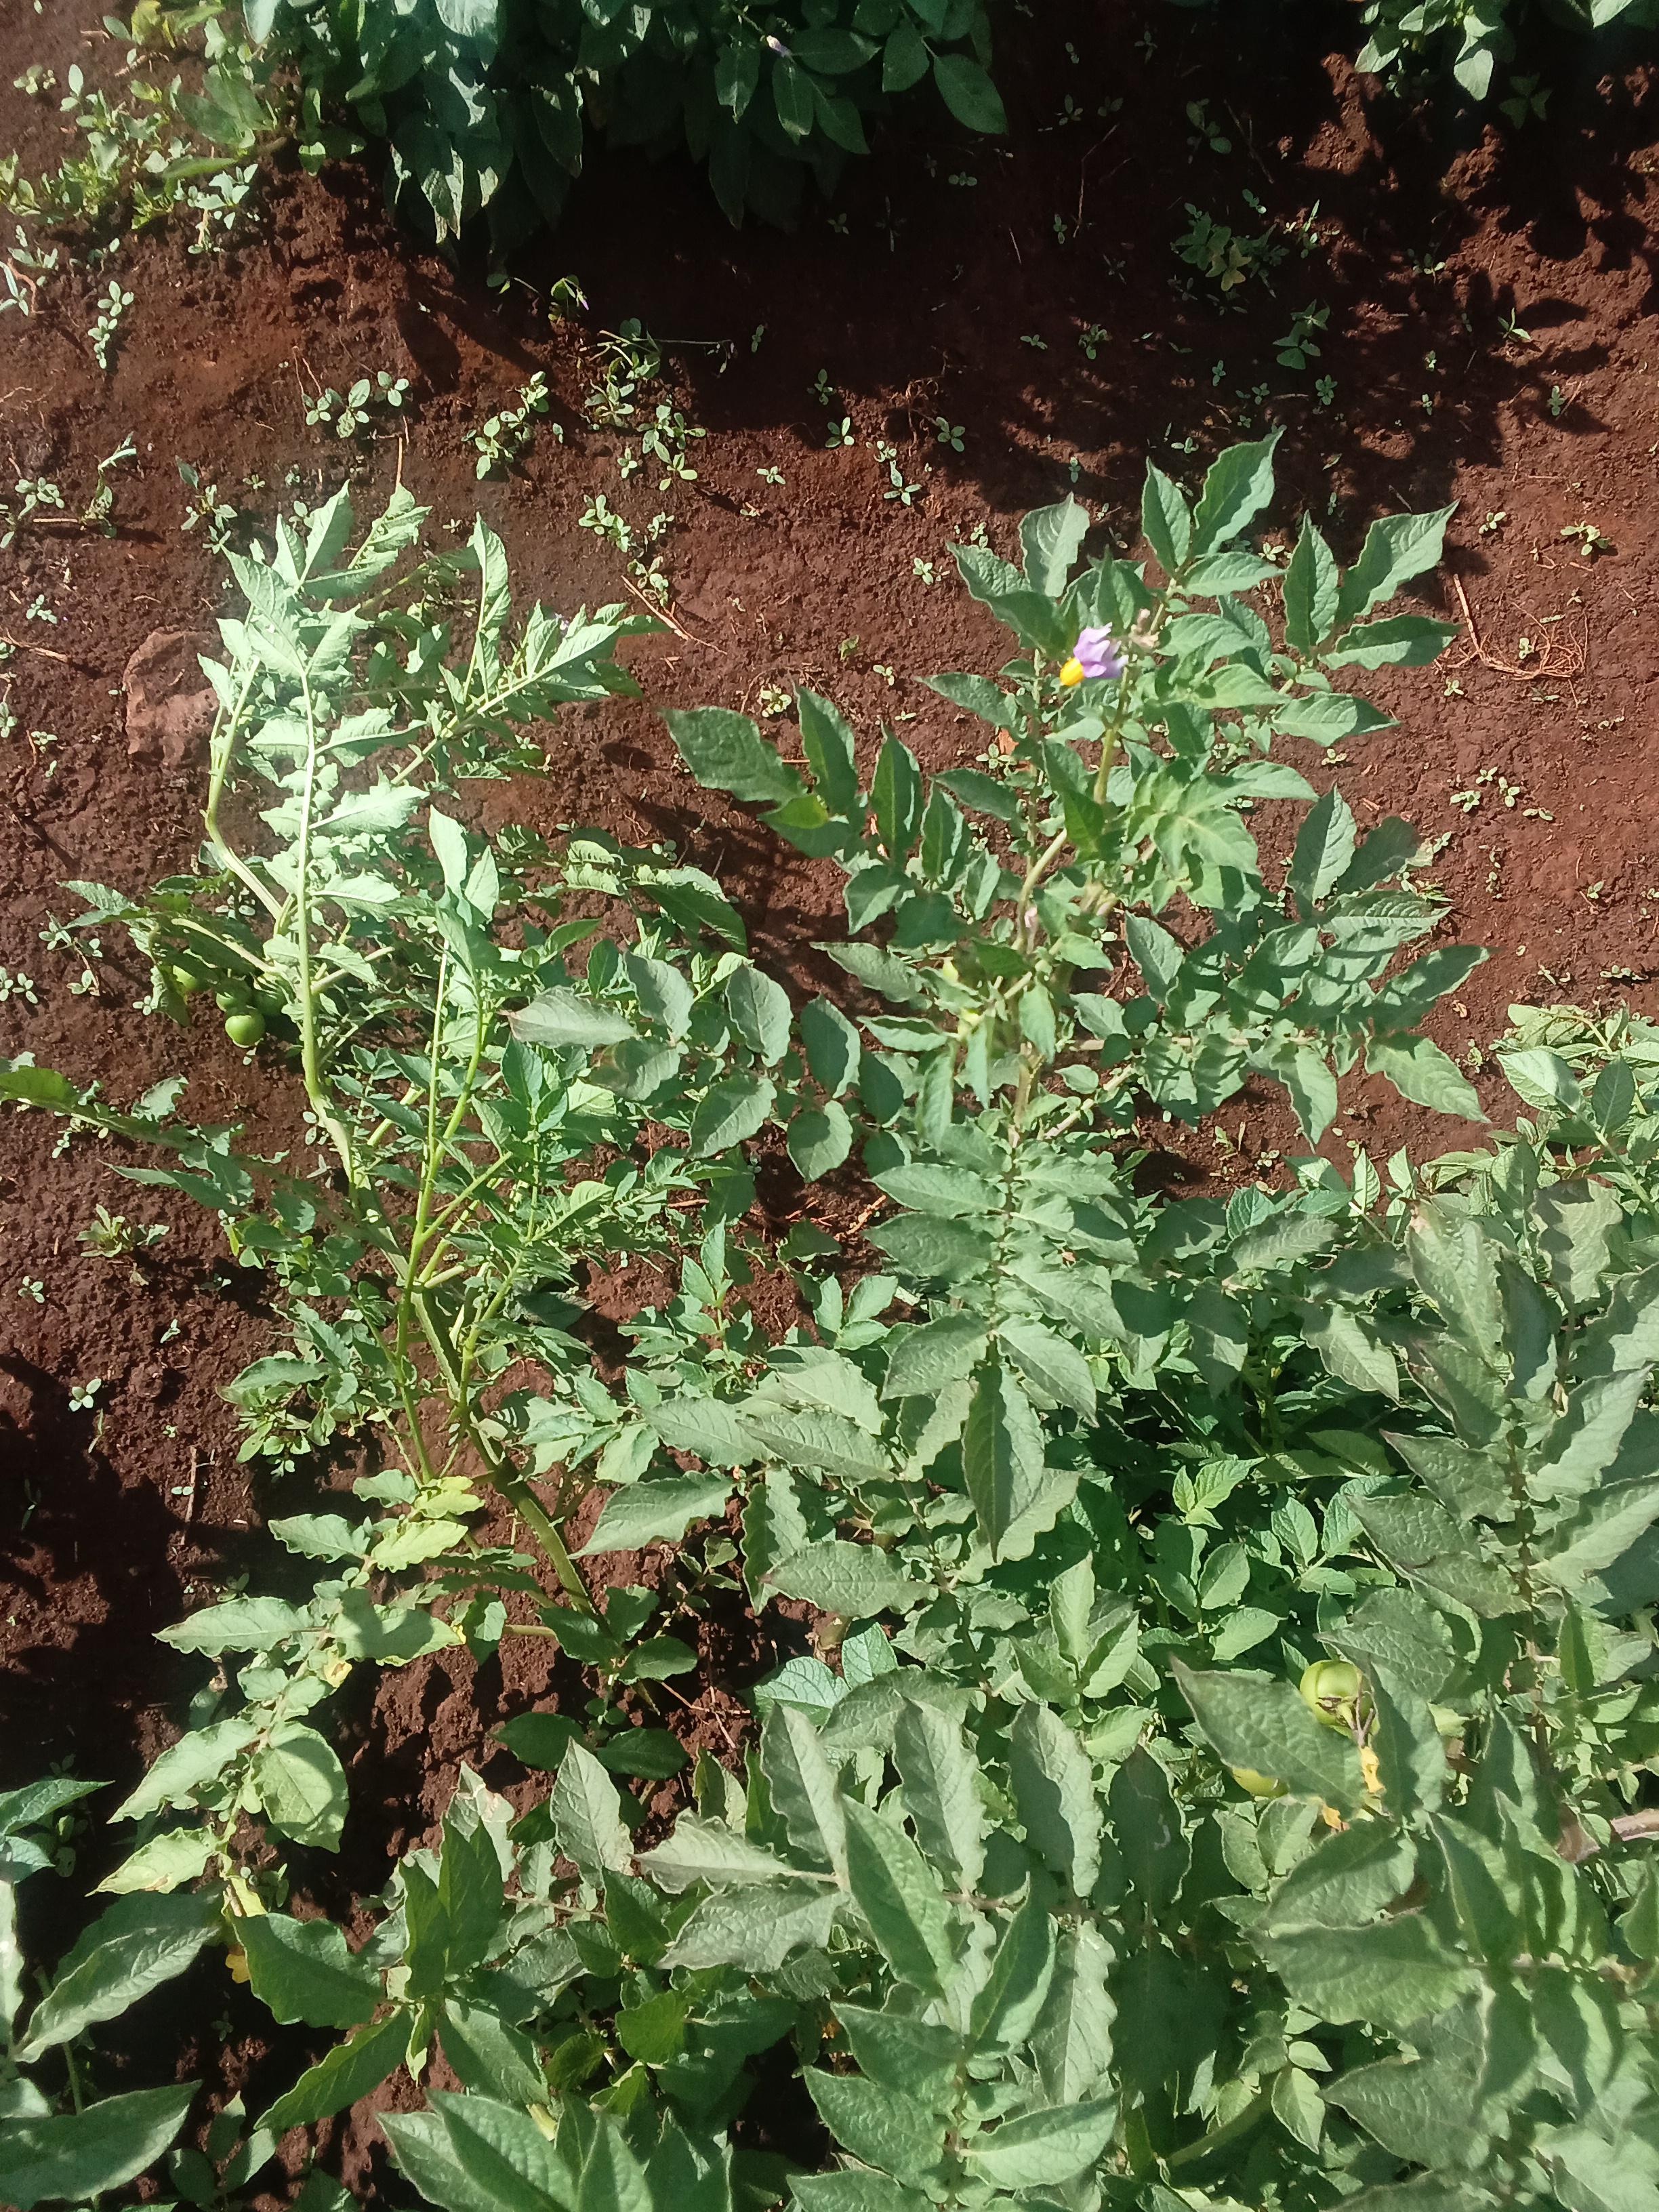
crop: potato
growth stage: flowering
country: Kenya
